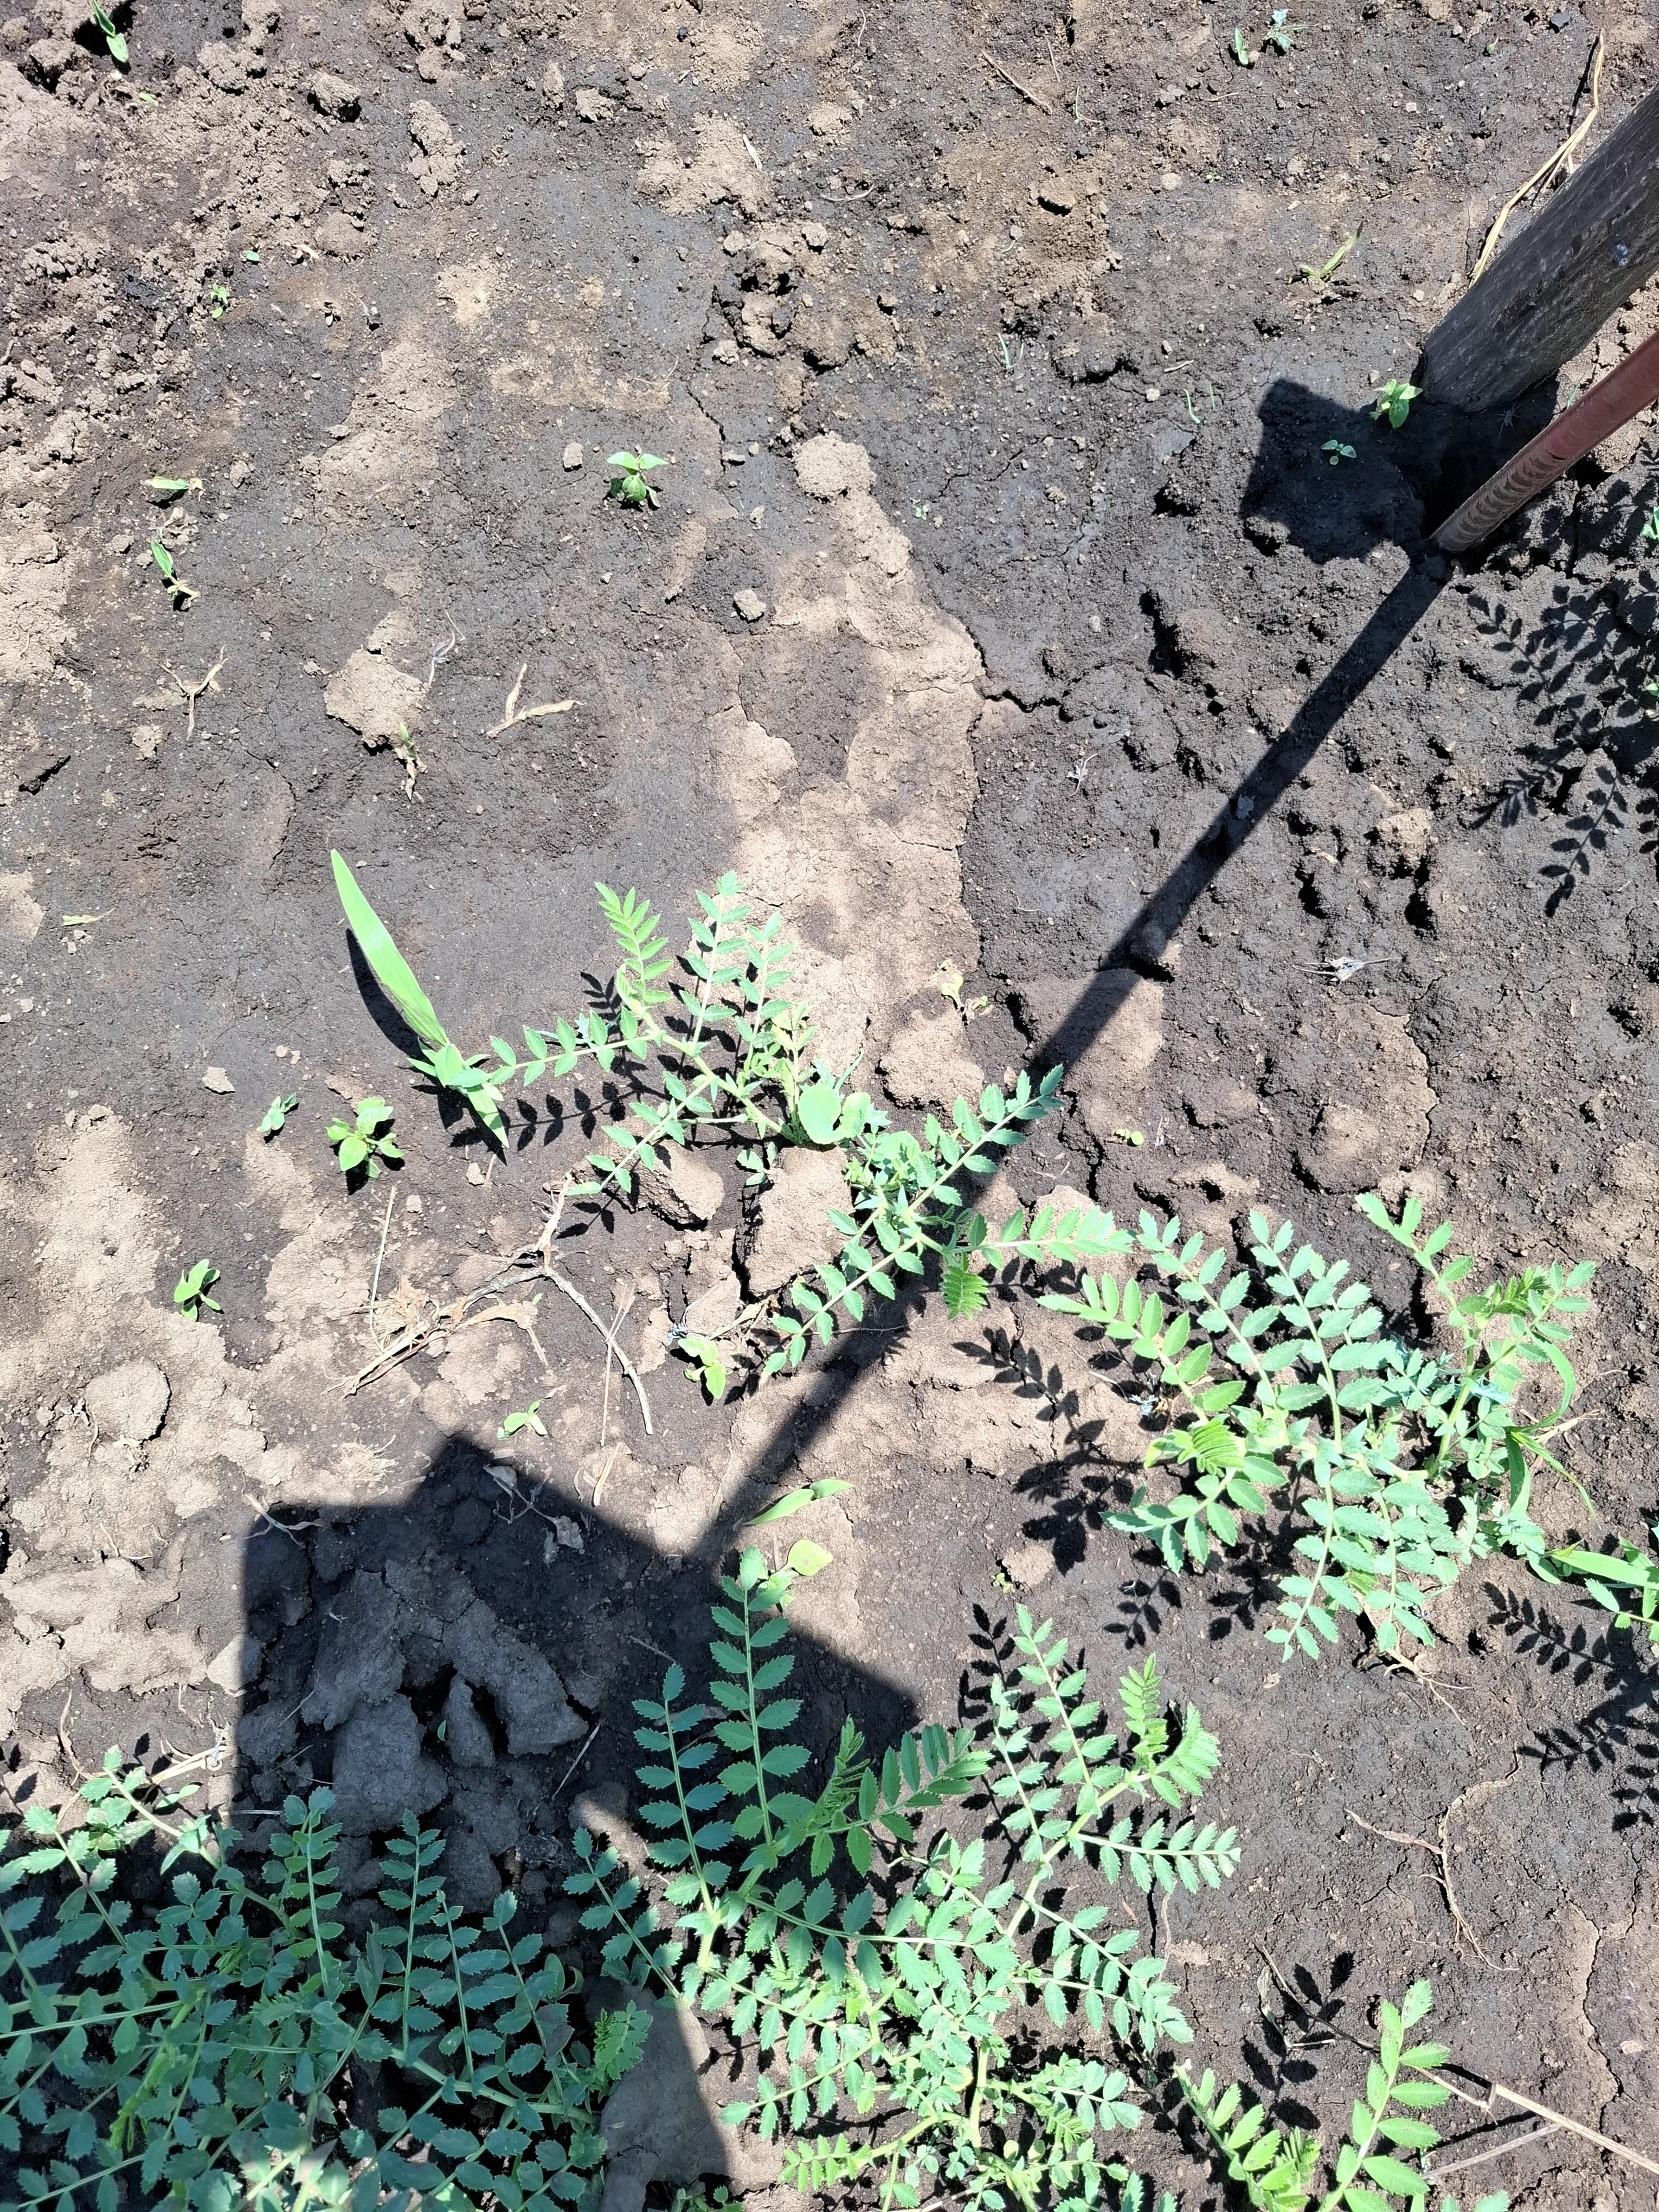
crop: chickpea
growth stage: vegetative
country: Tanzania
